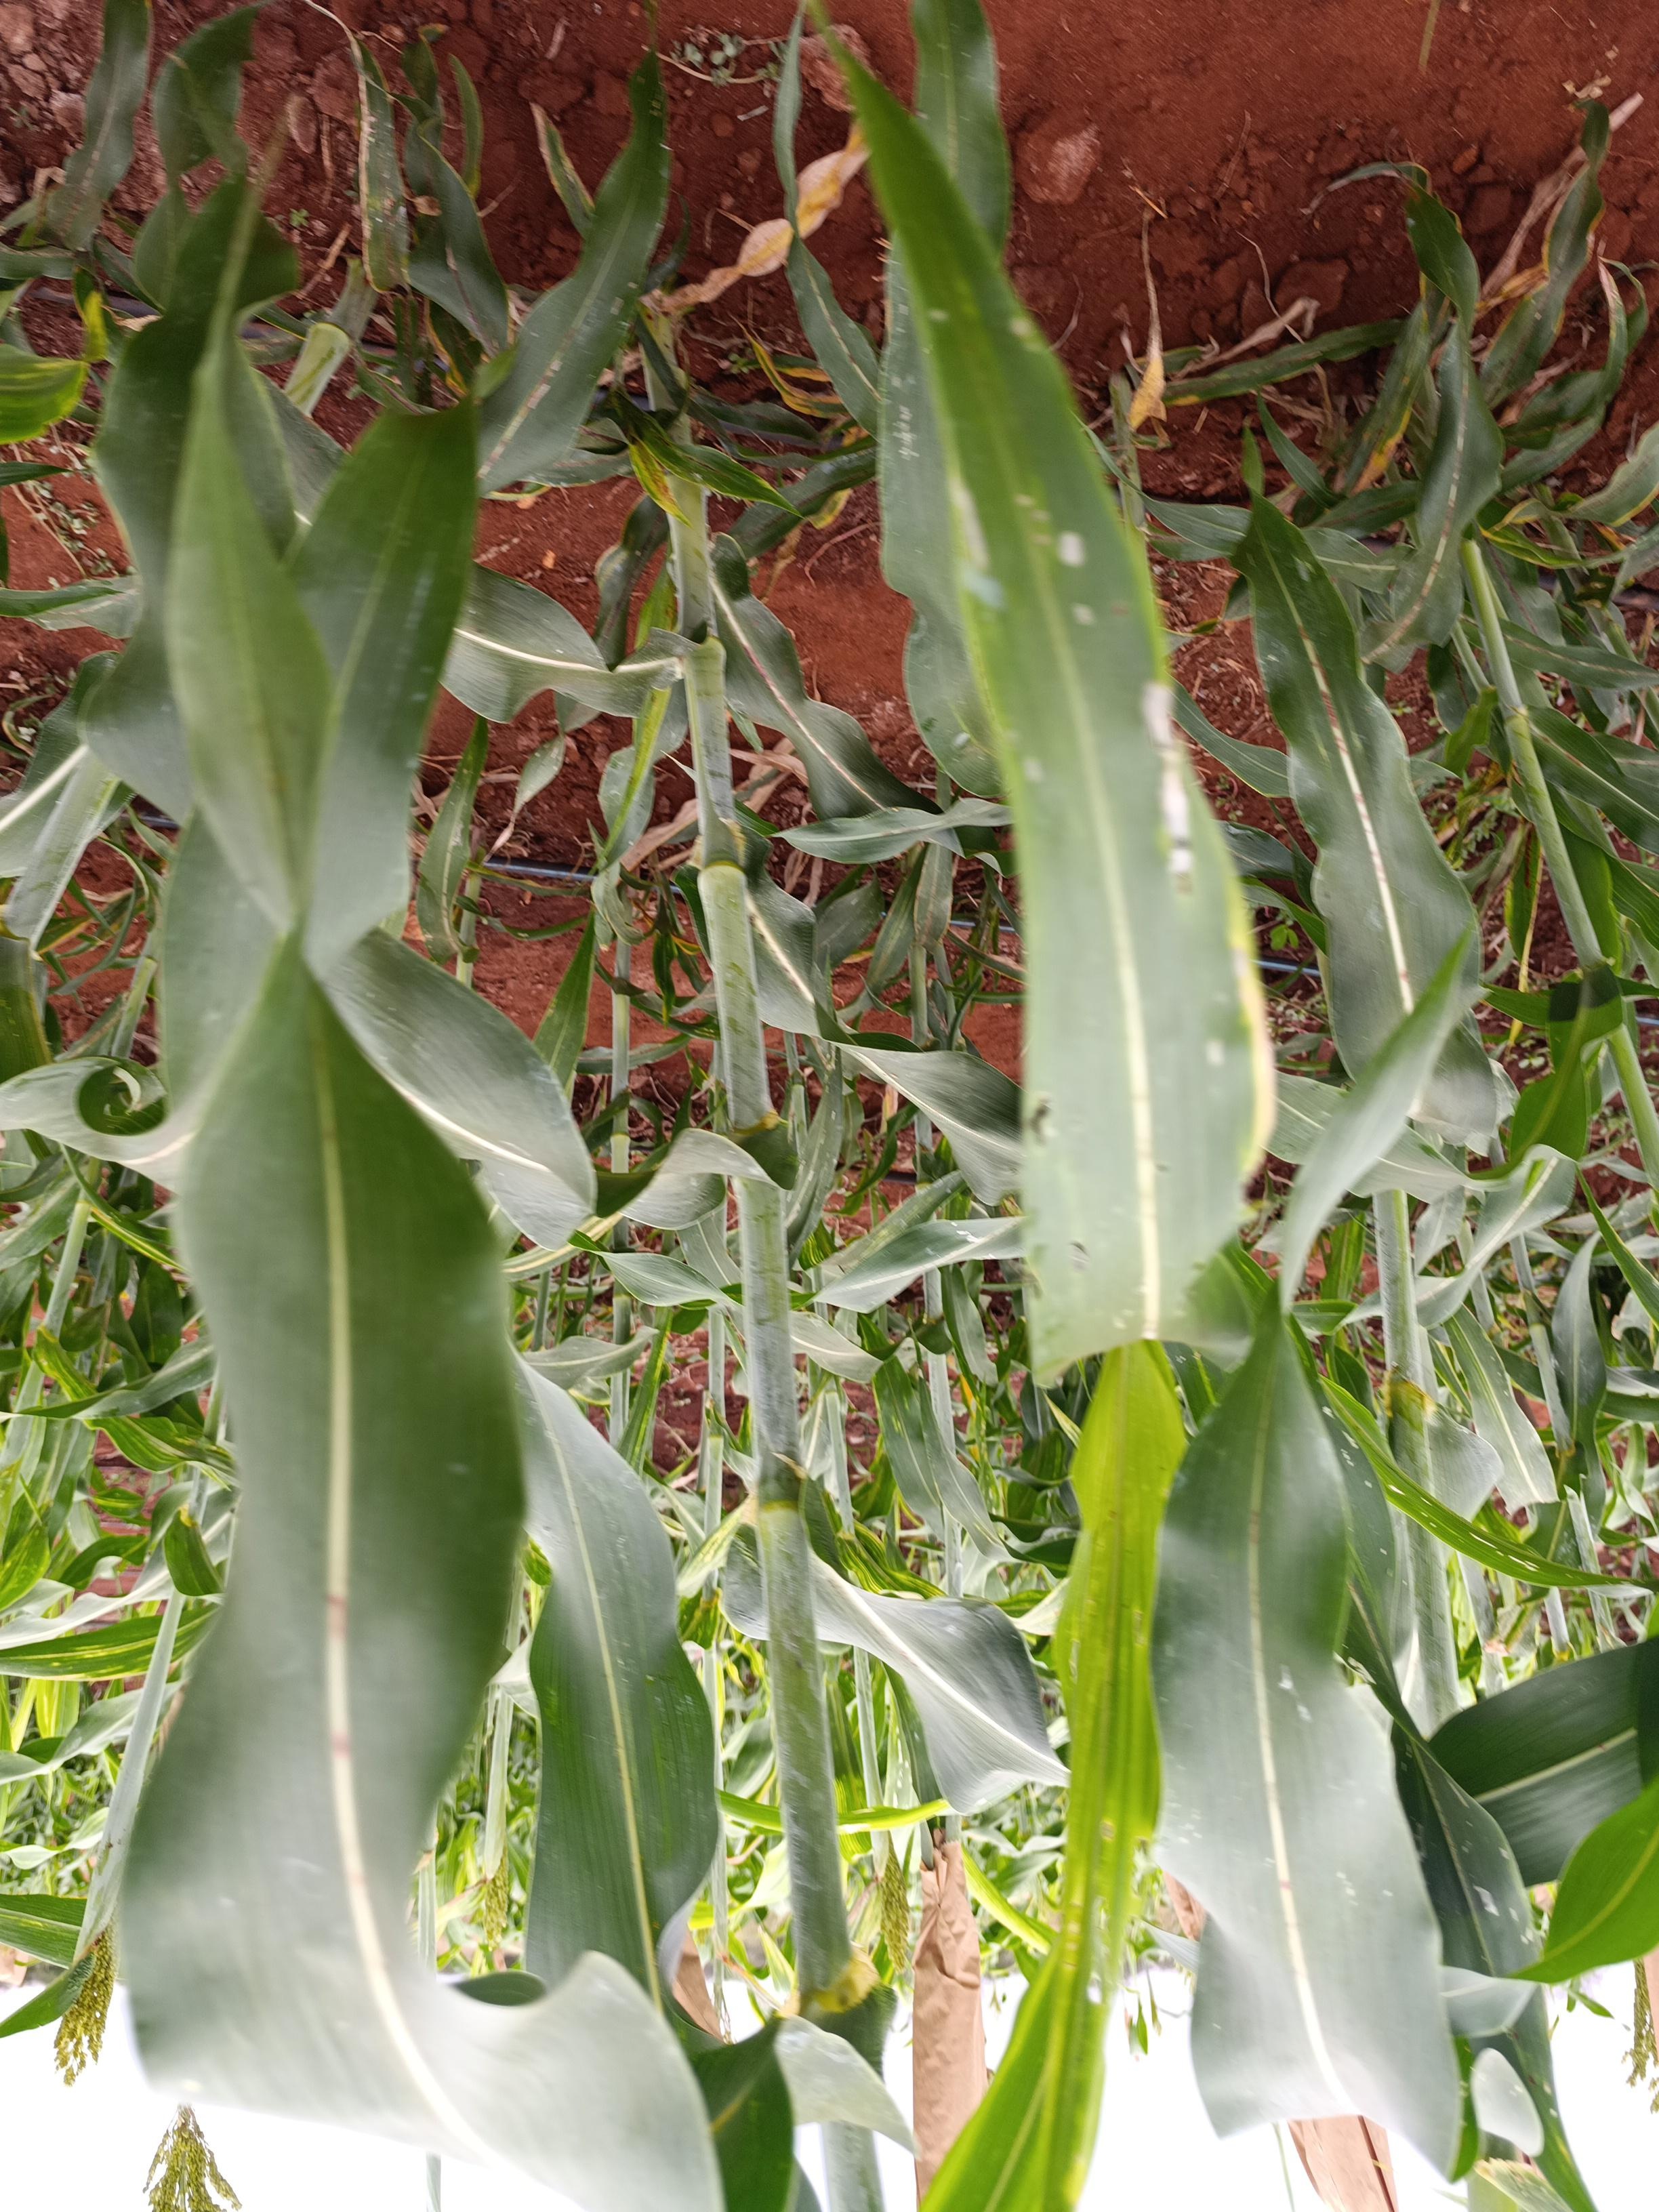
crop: sorghum
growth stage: heading tuber
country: Kenya
